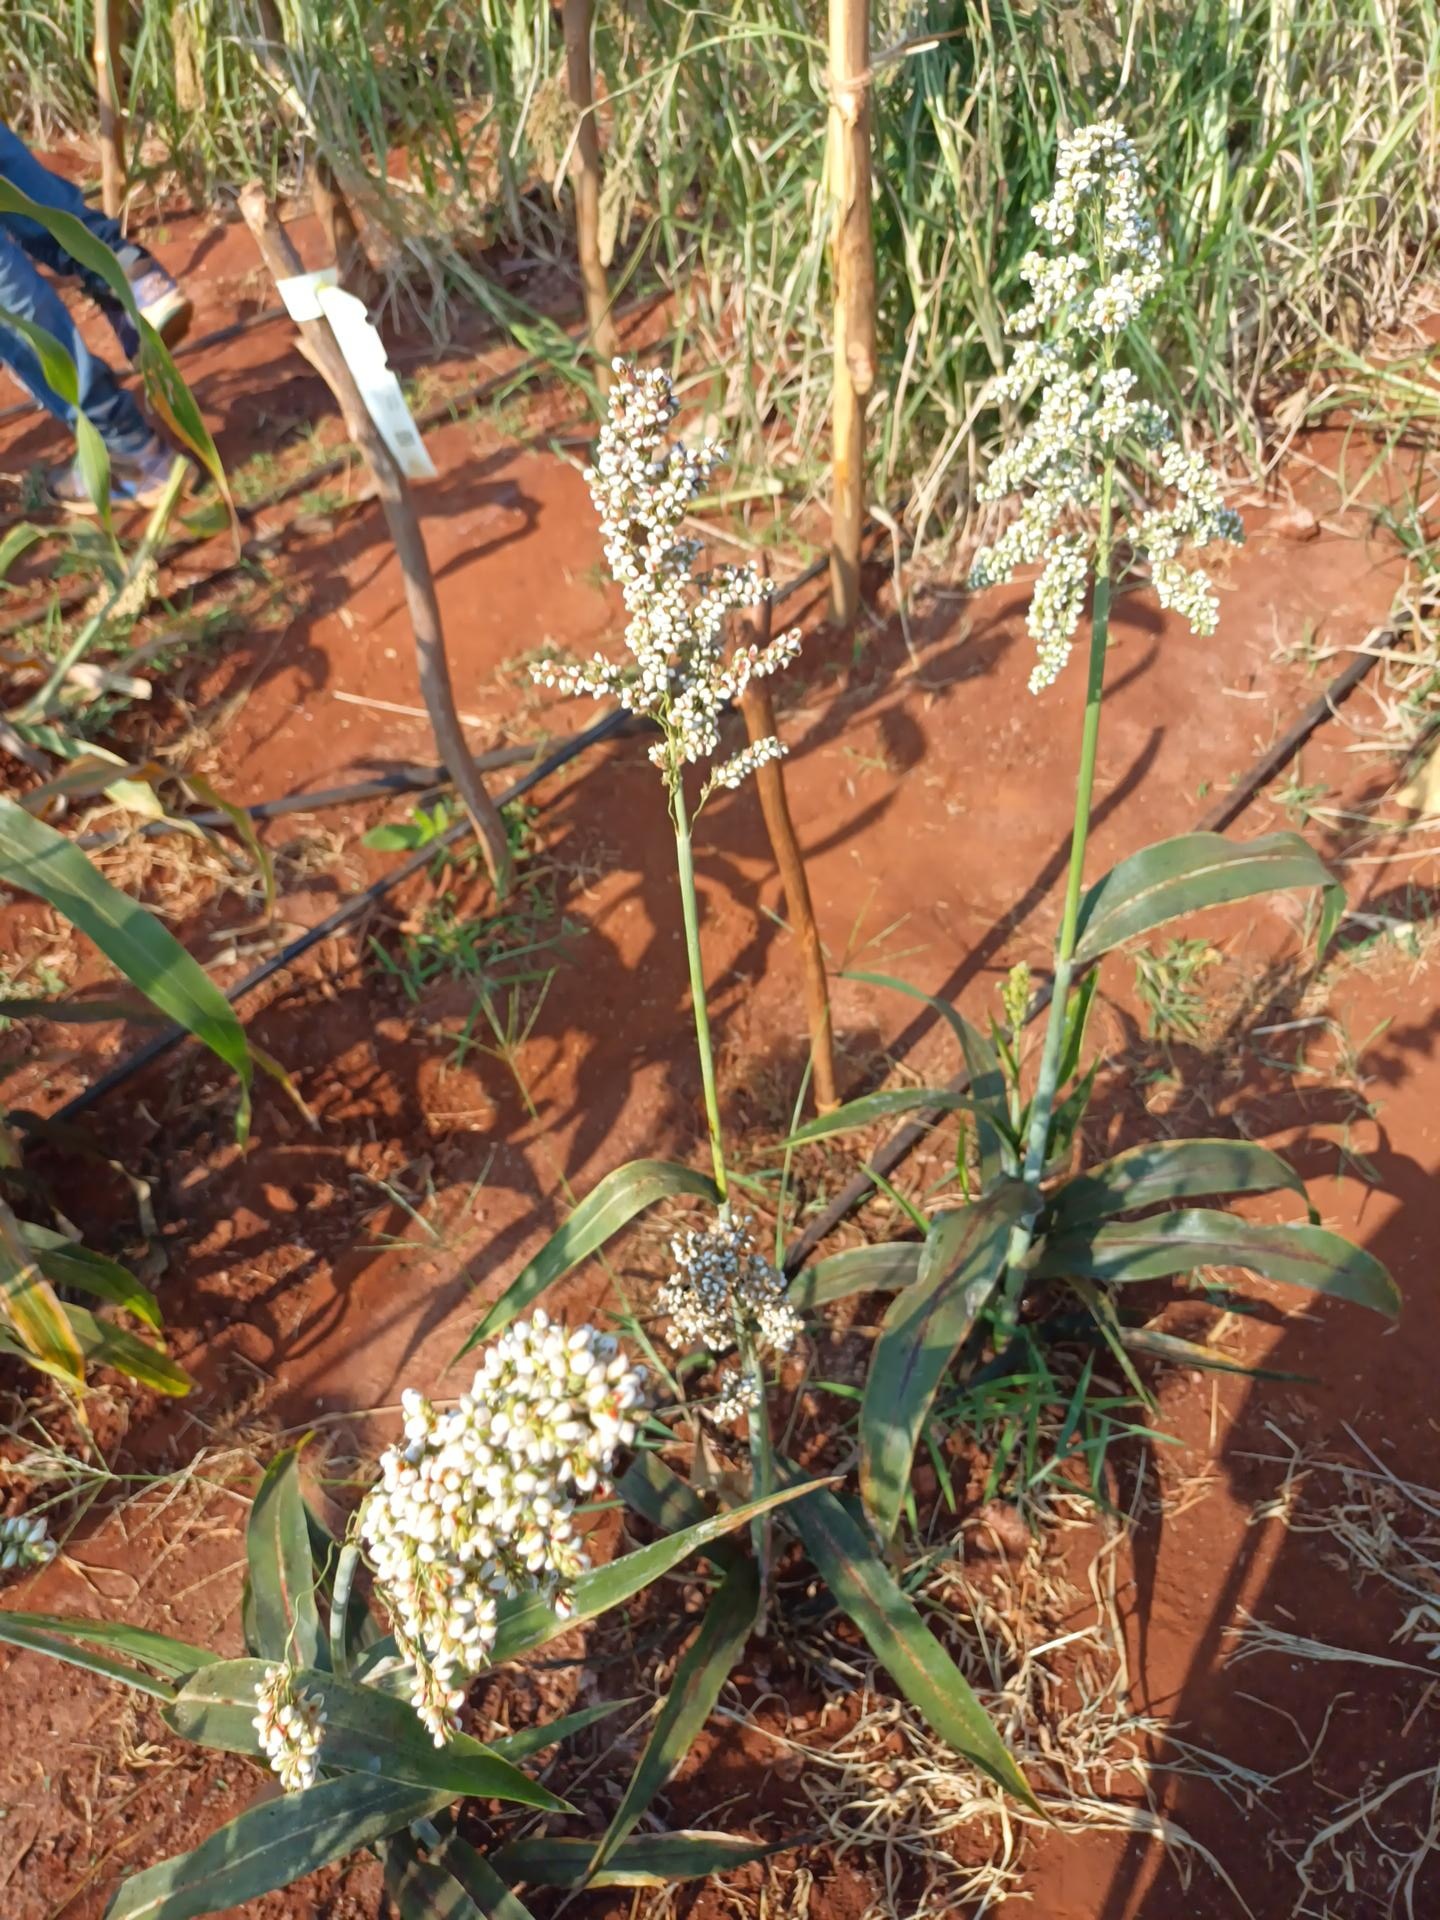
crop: sorghum
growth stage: filling grain
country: Kenya
